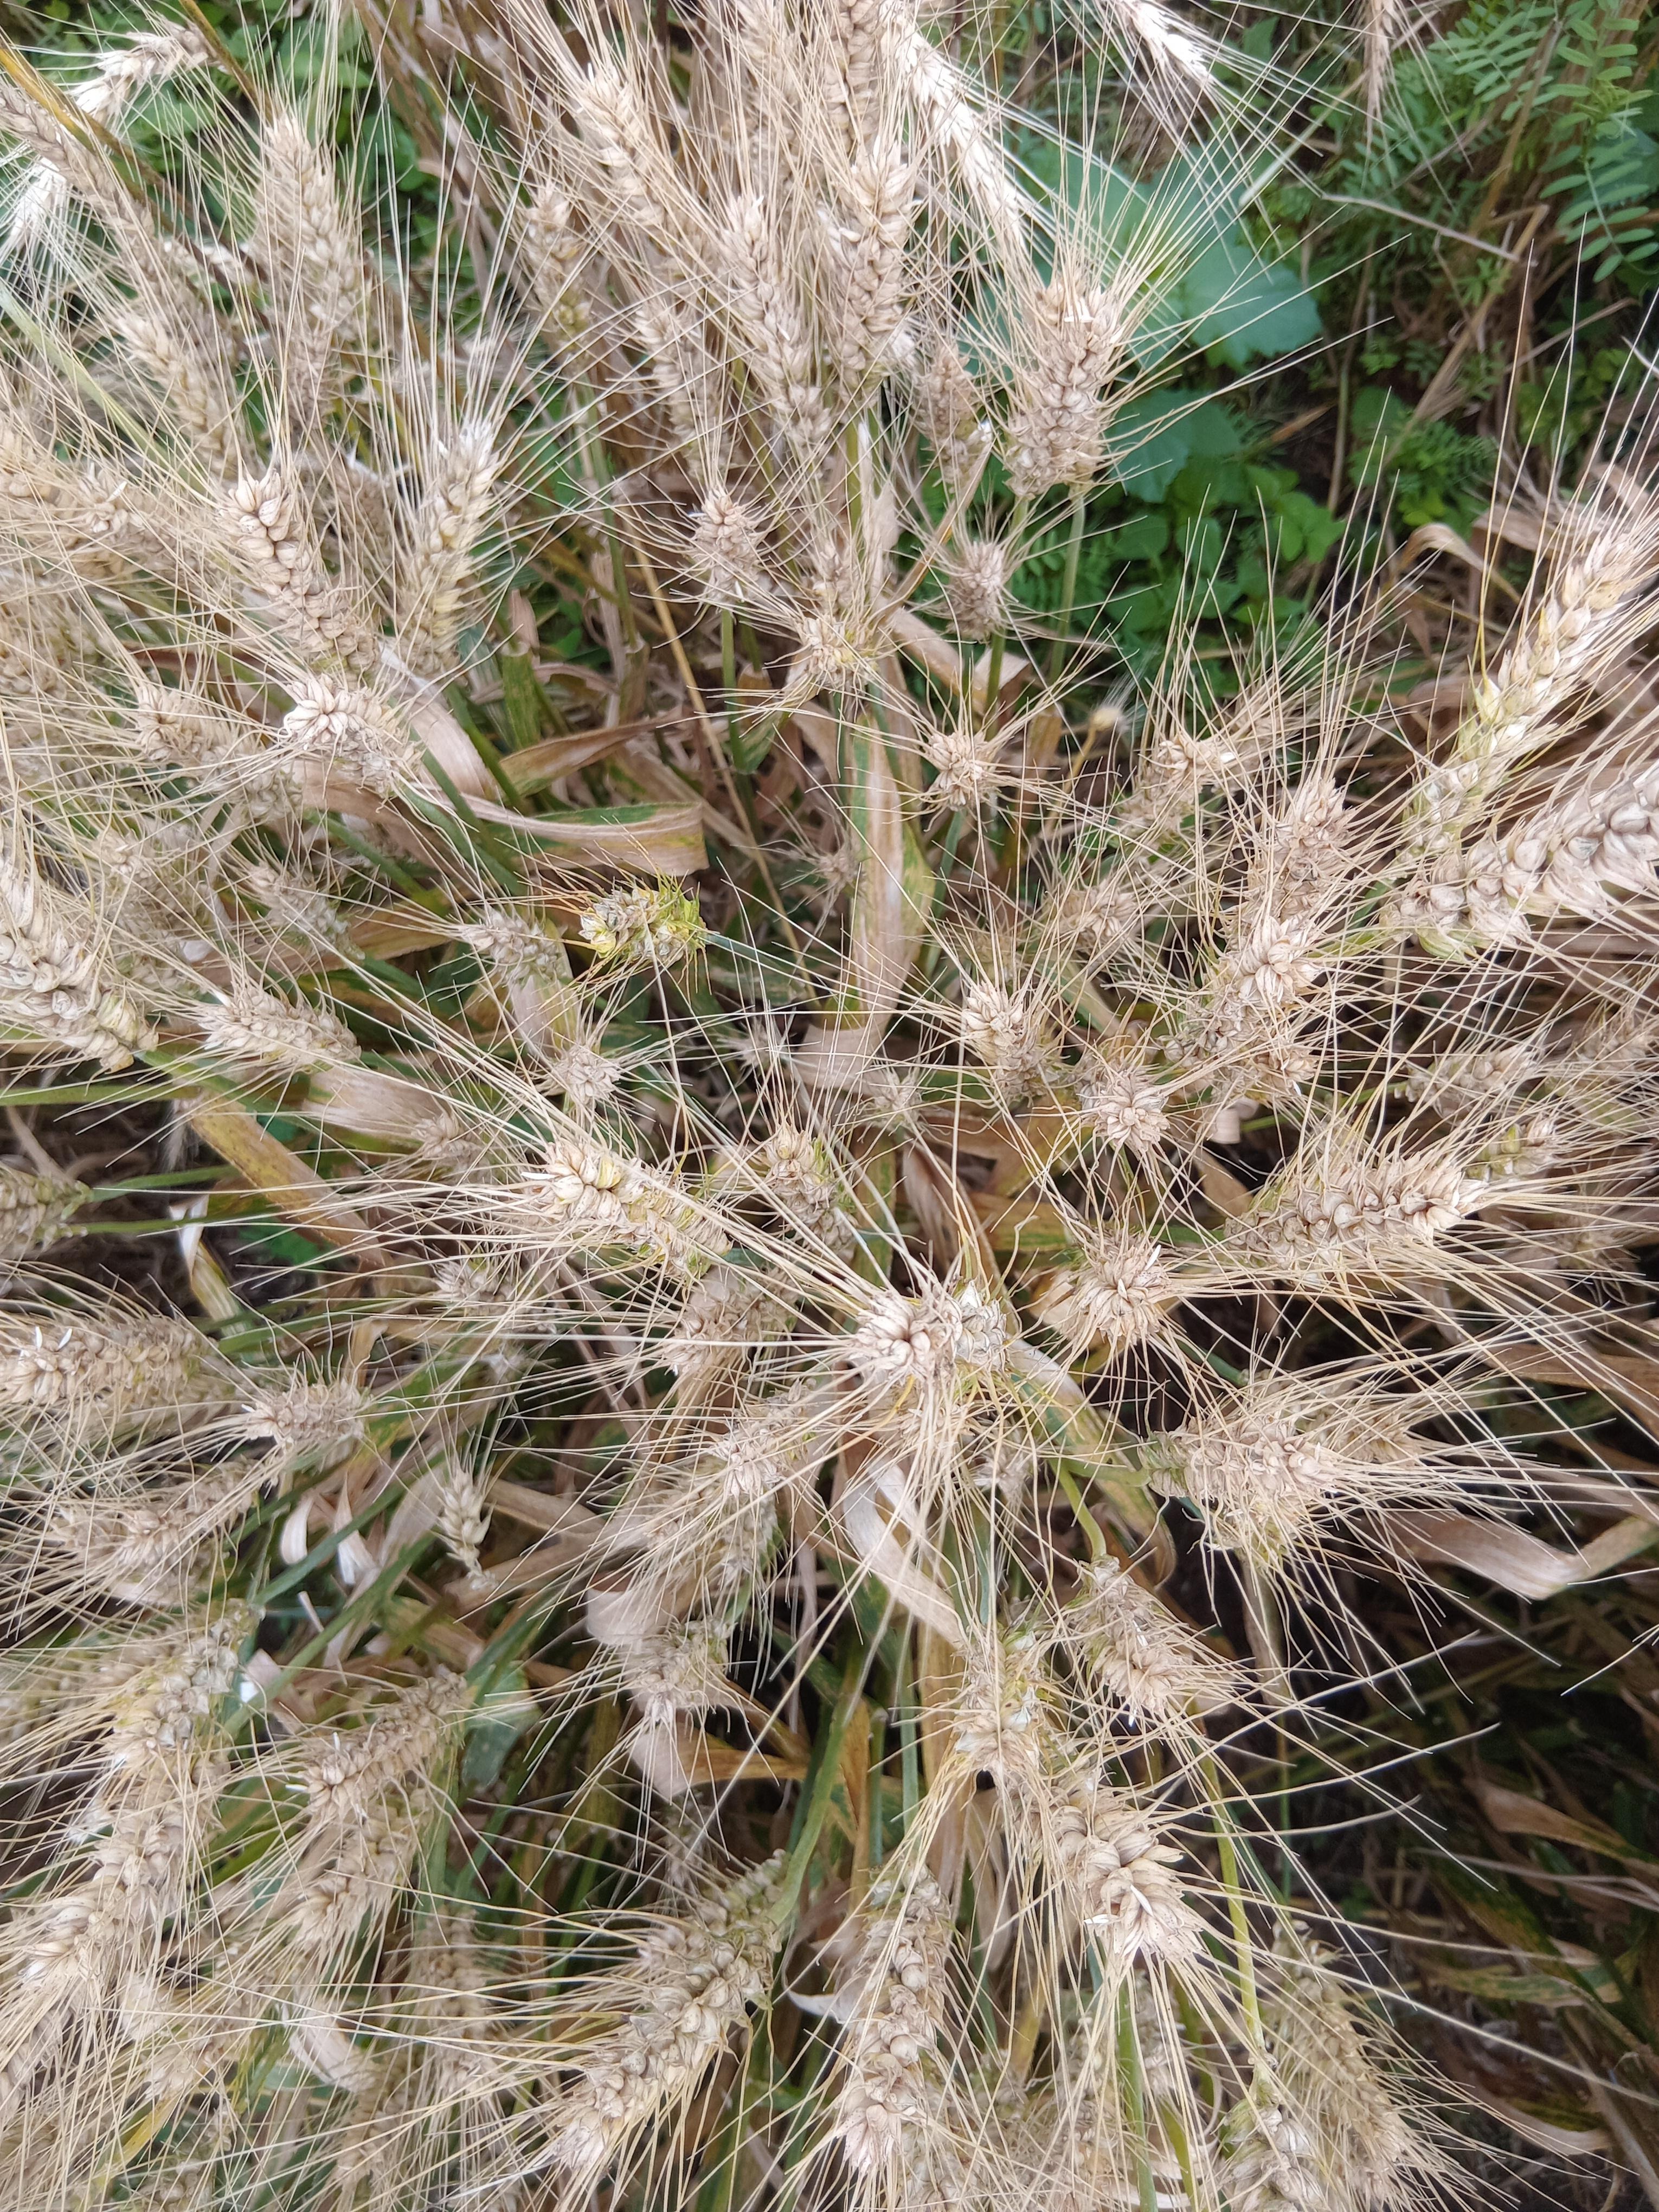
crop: wheat
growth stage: maturity
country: Kenya
